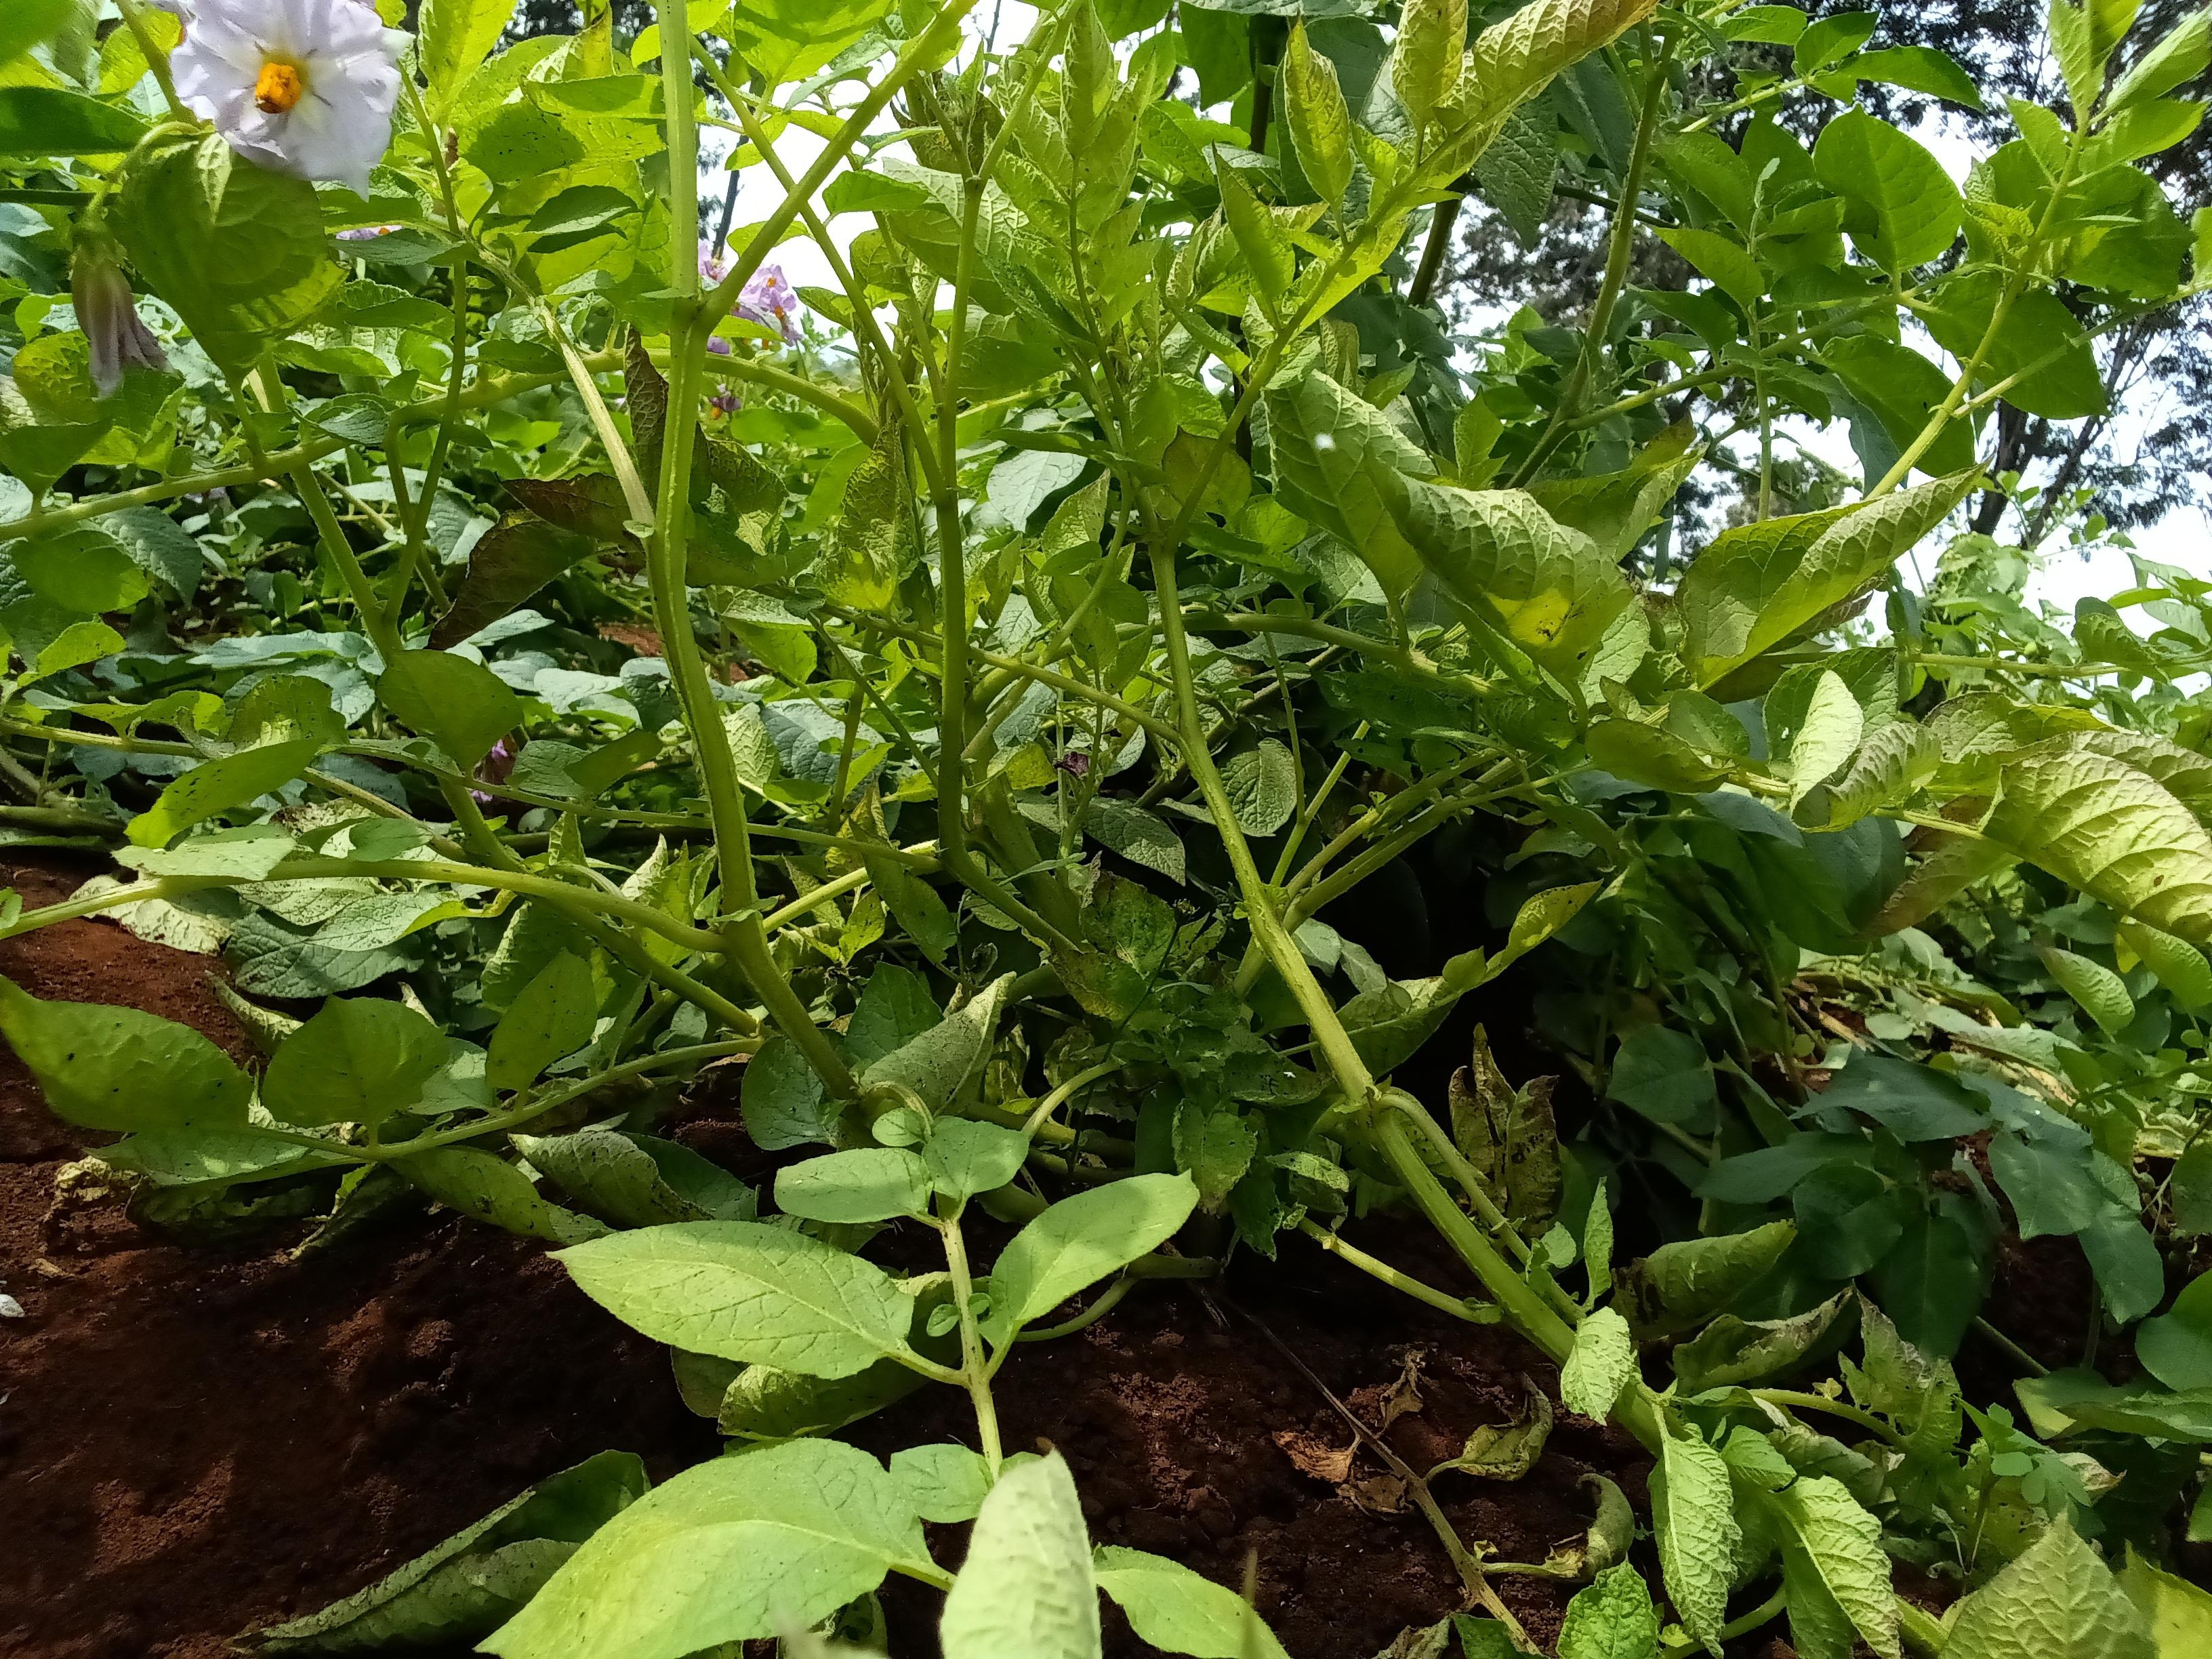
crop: potato
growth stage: maturity
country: Kenya
